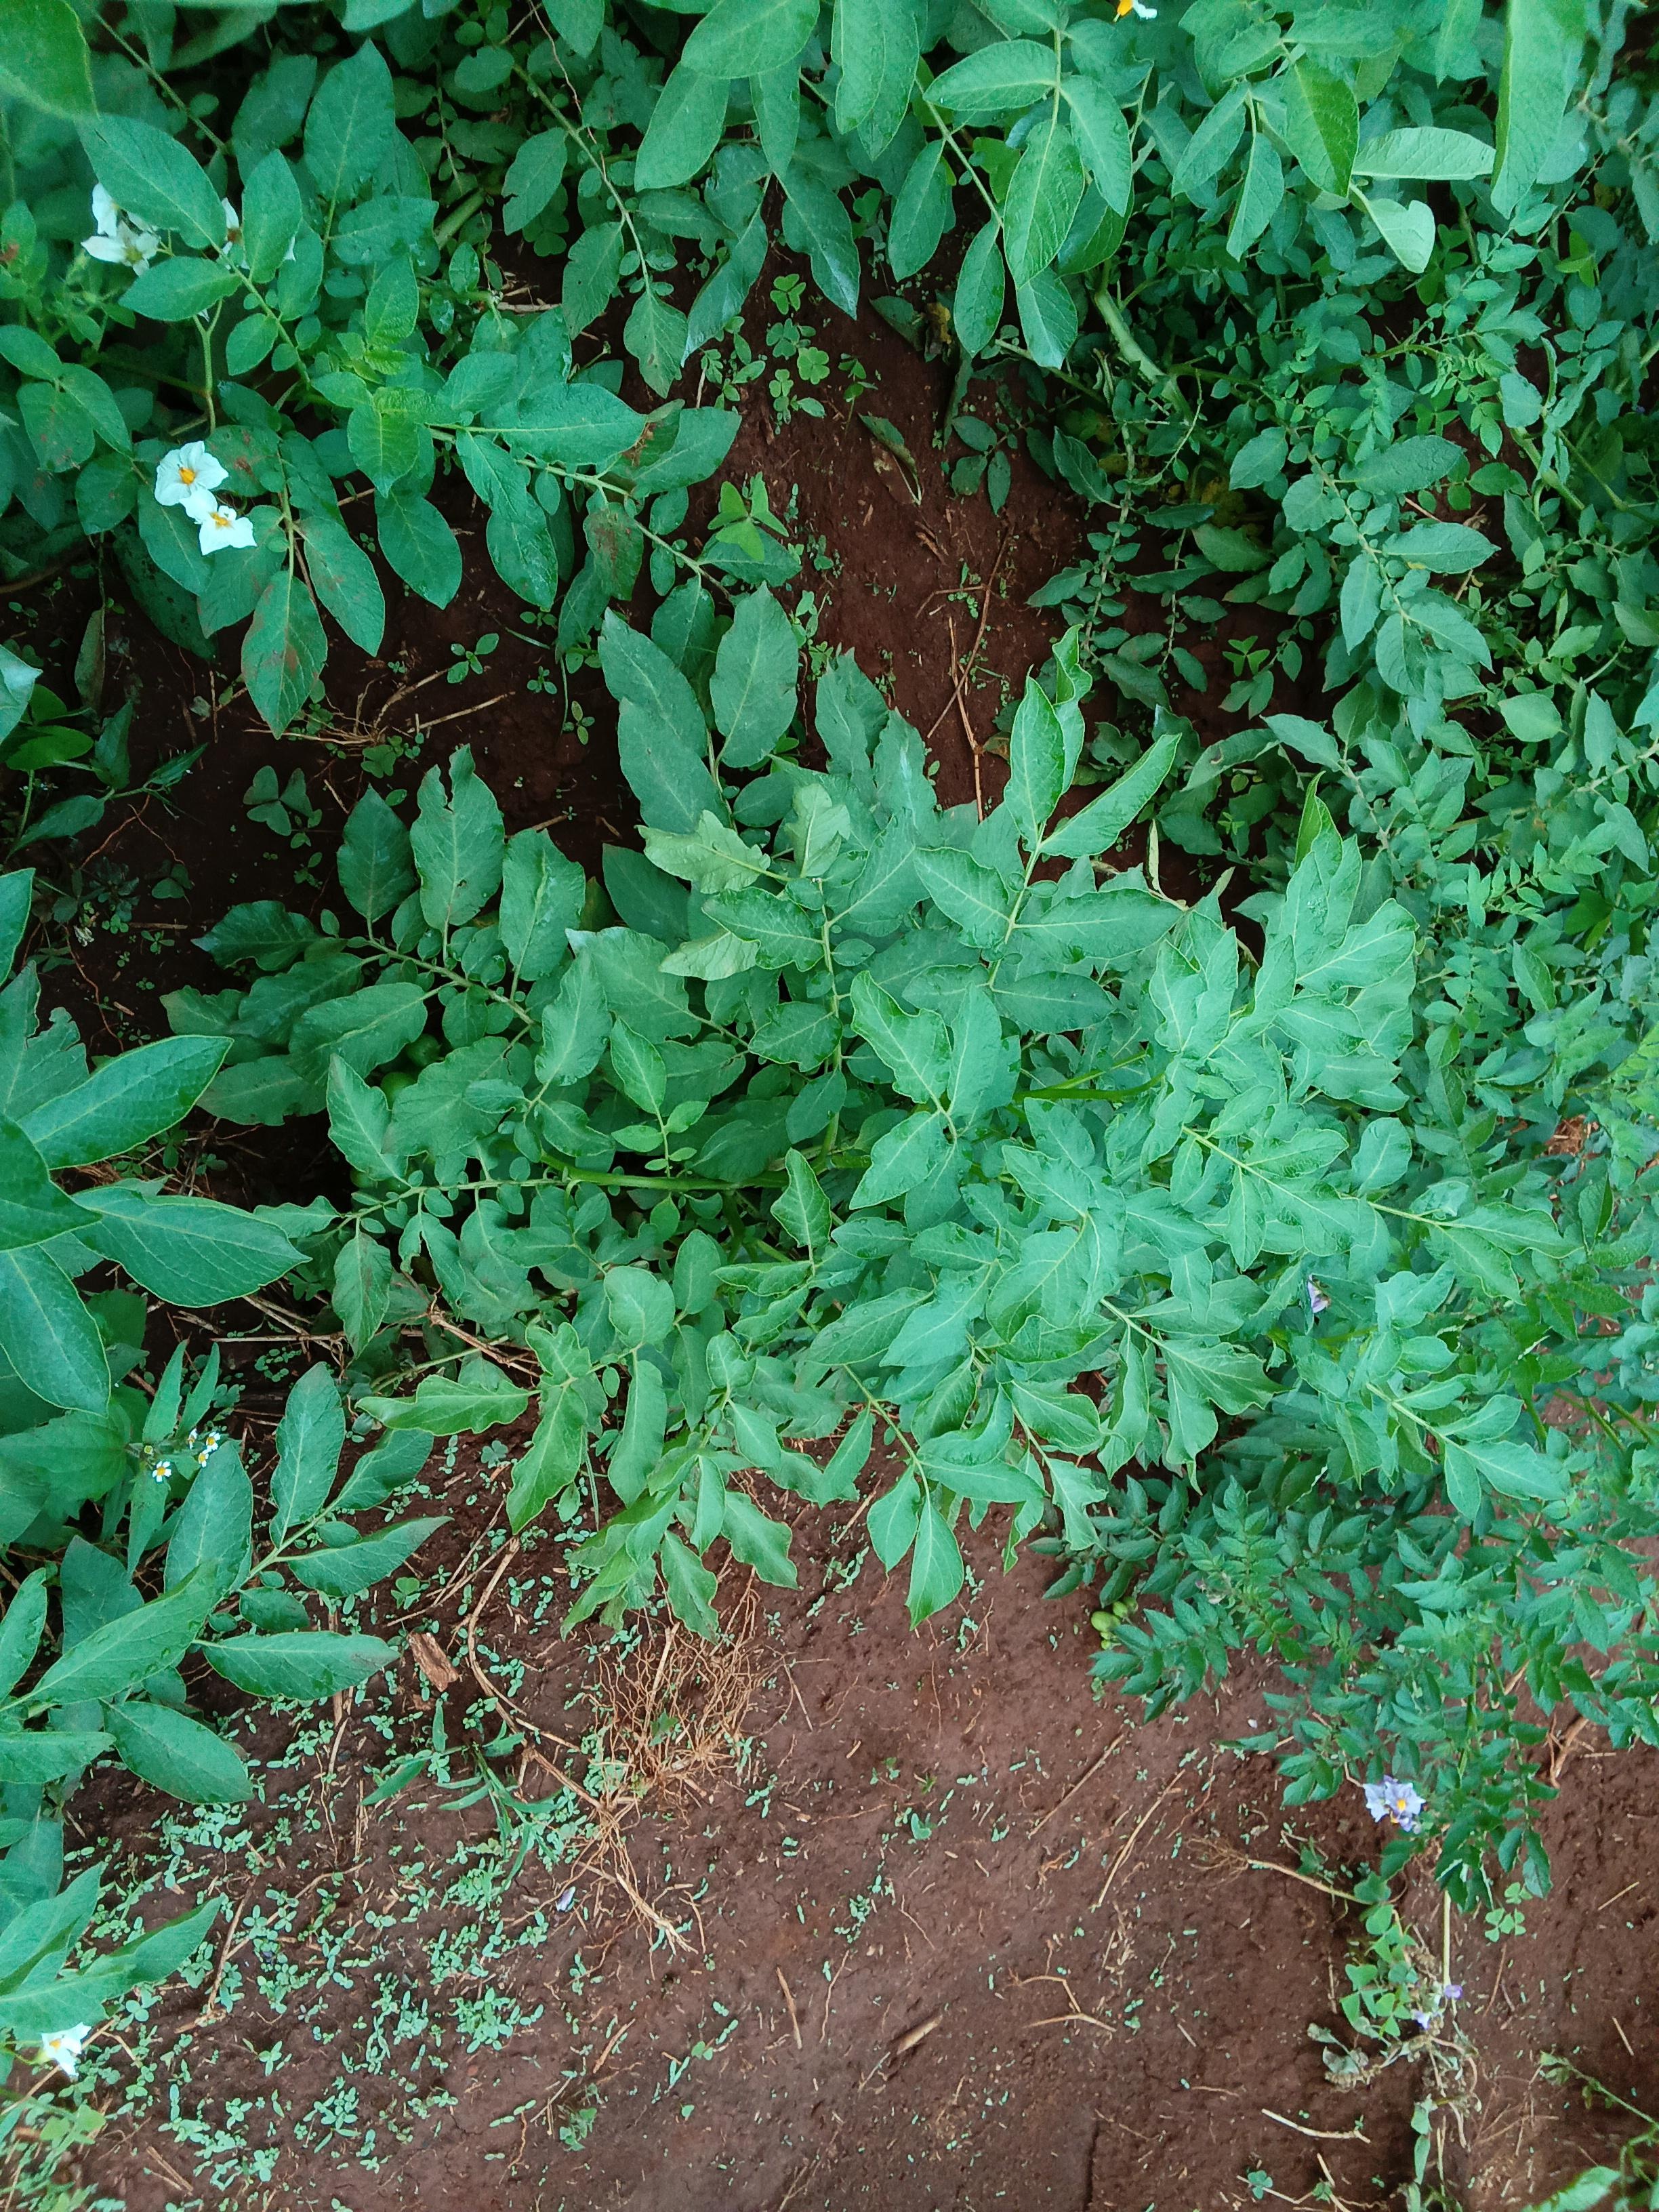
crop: potato
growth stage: flowering
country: Kenya
